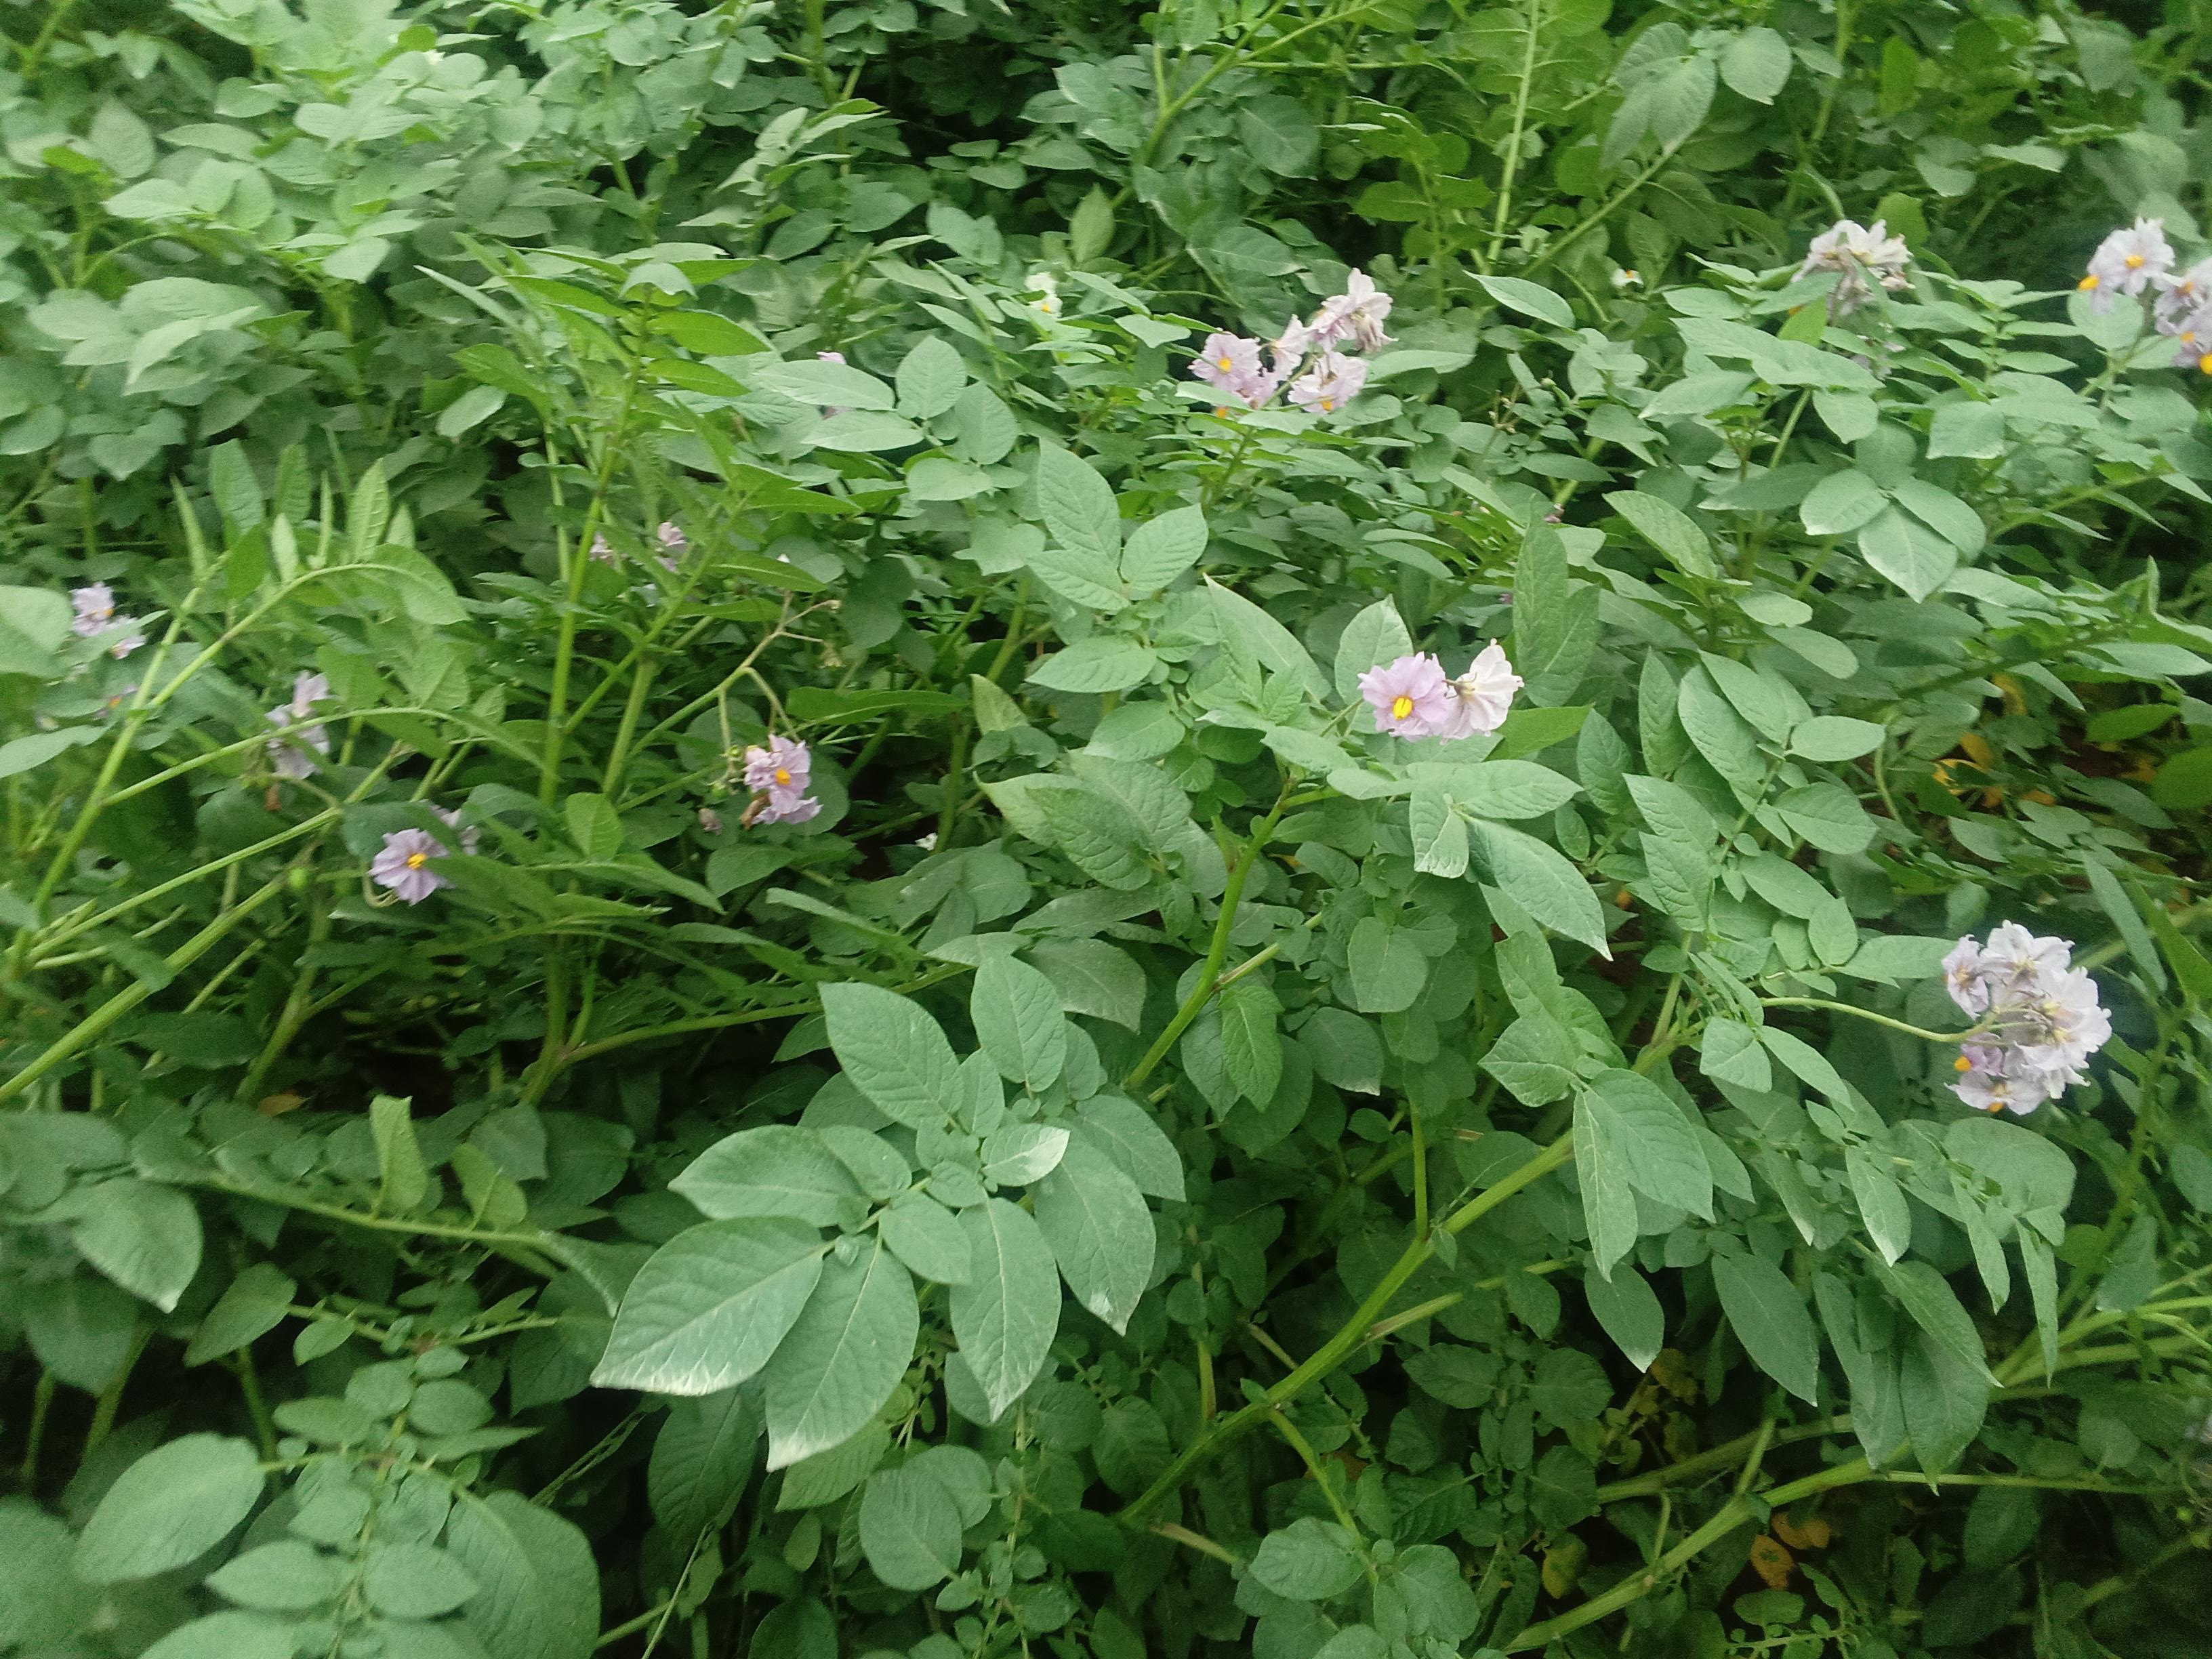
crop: potato
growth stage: flowering
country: Kenya
